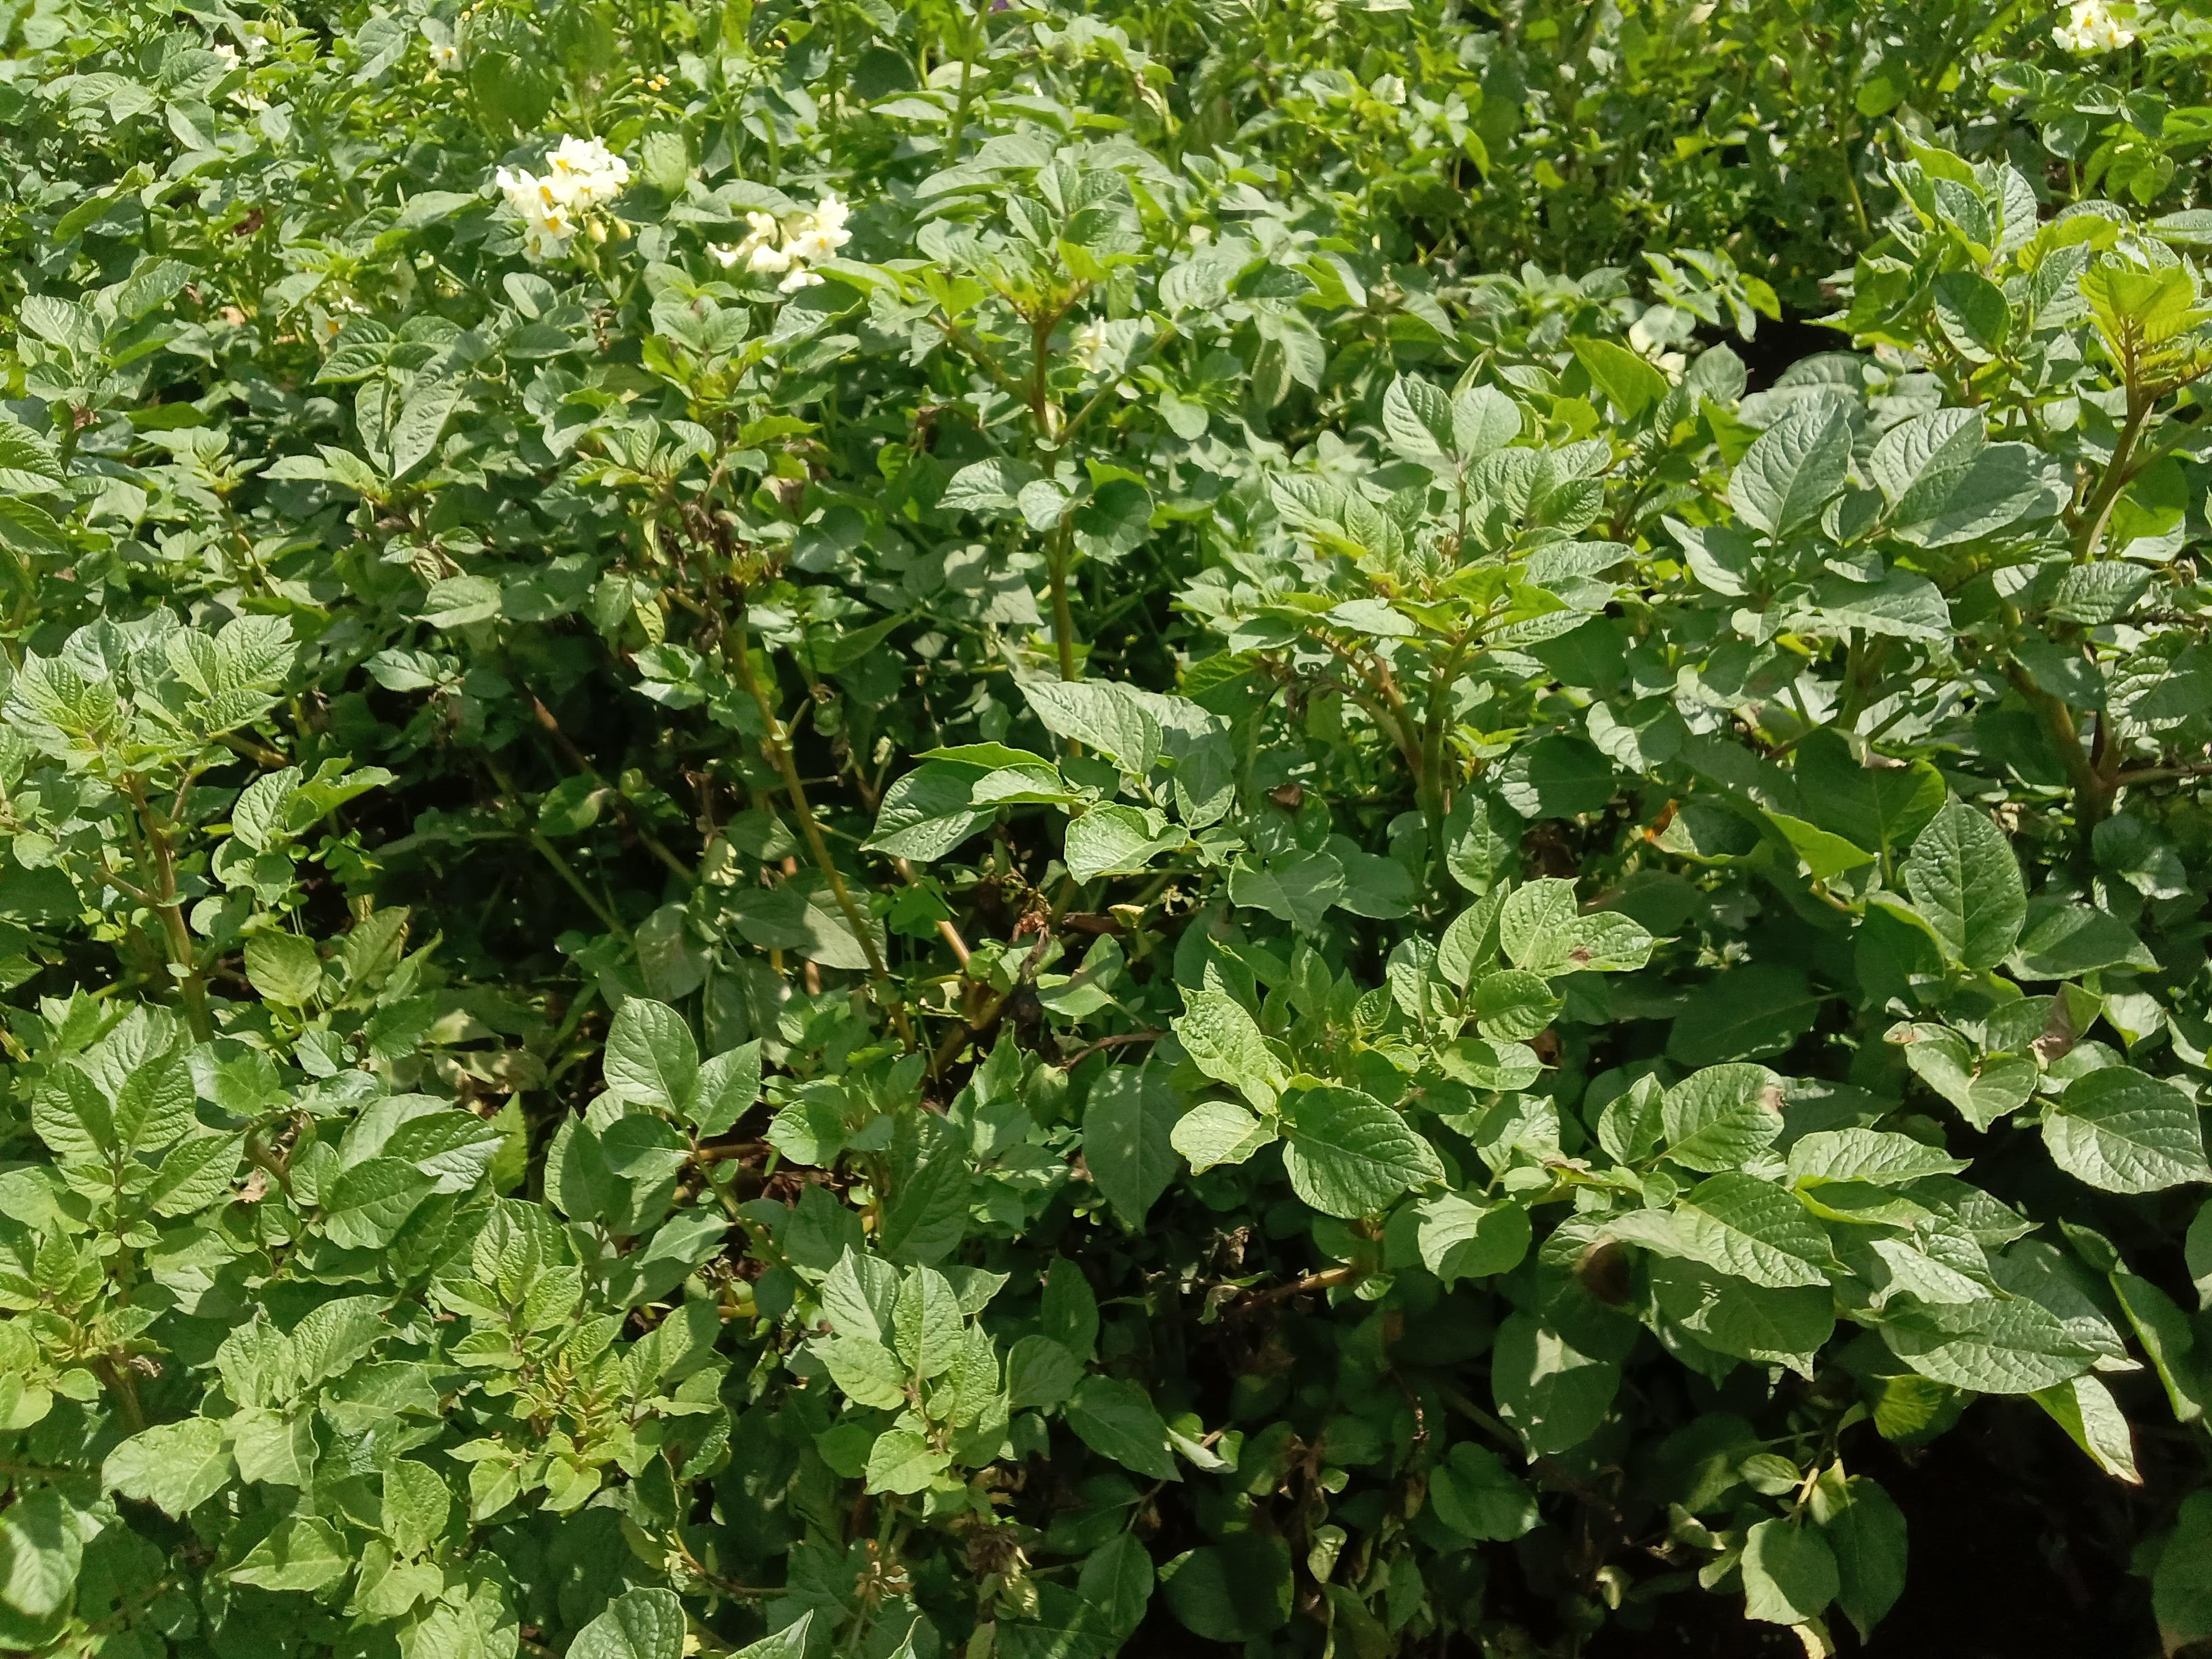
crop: potato
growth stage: vegetative
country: Kenya
